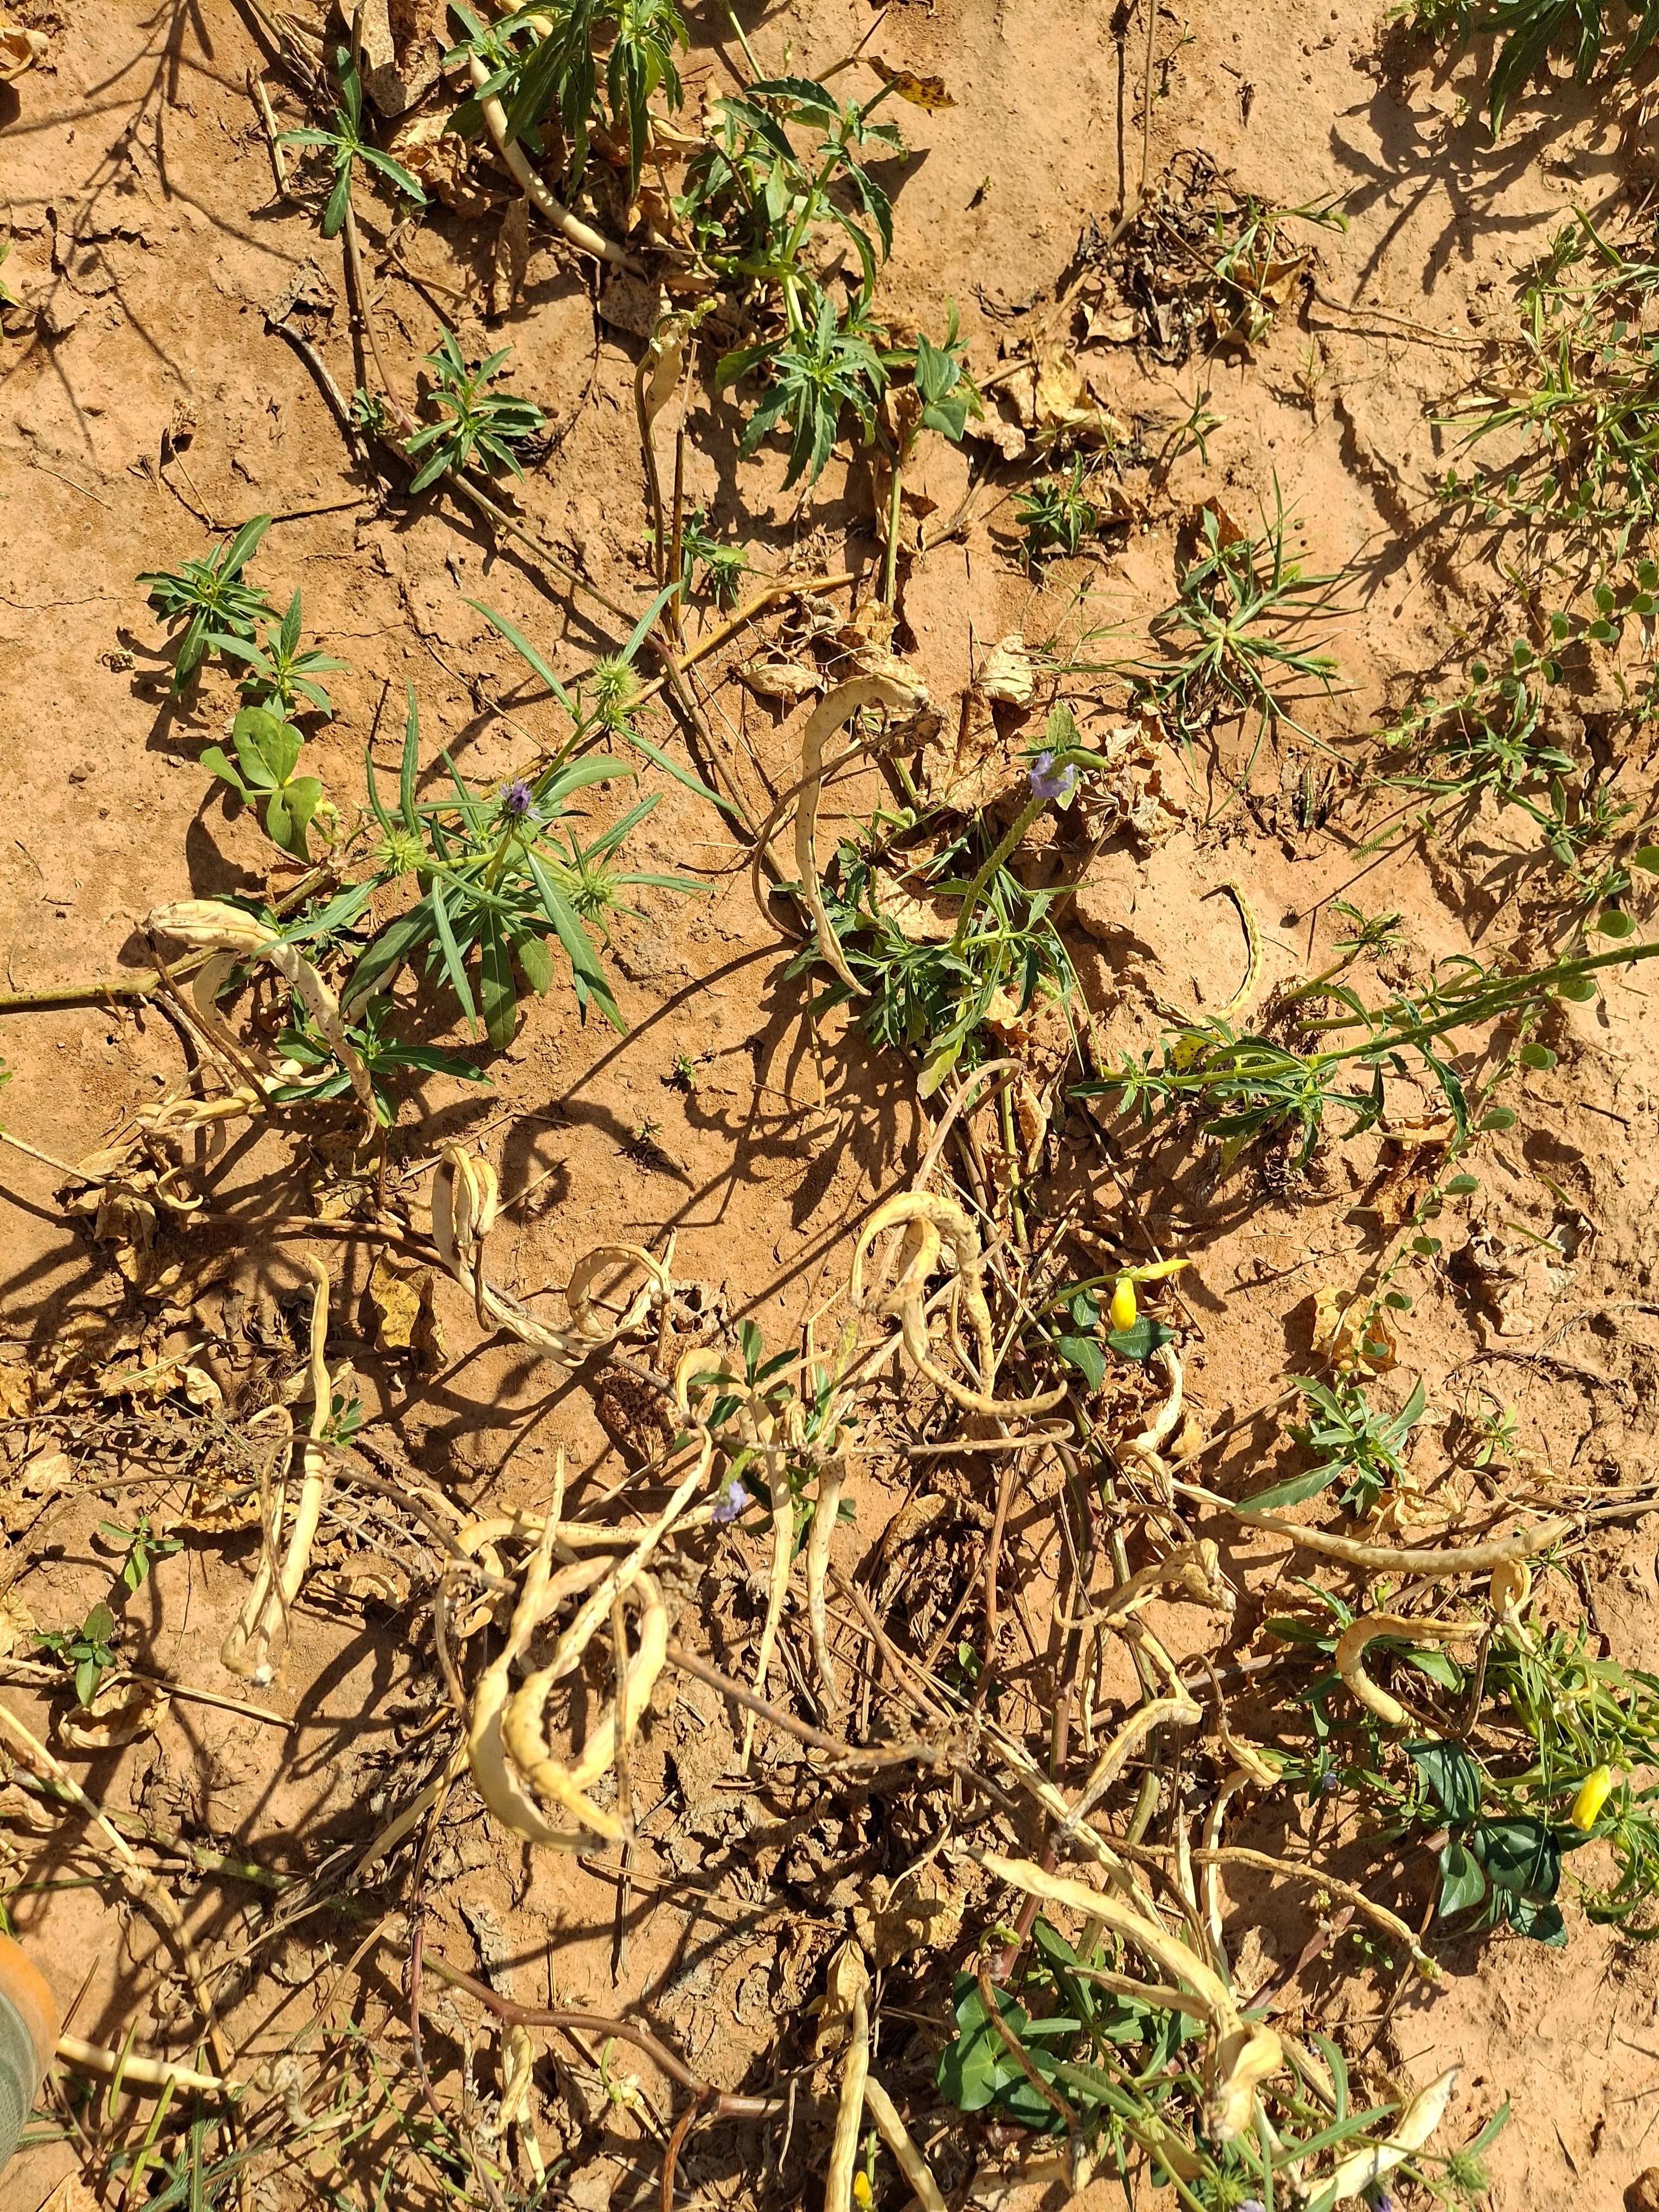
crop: cowpea
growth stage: maturity
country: Nigeria
